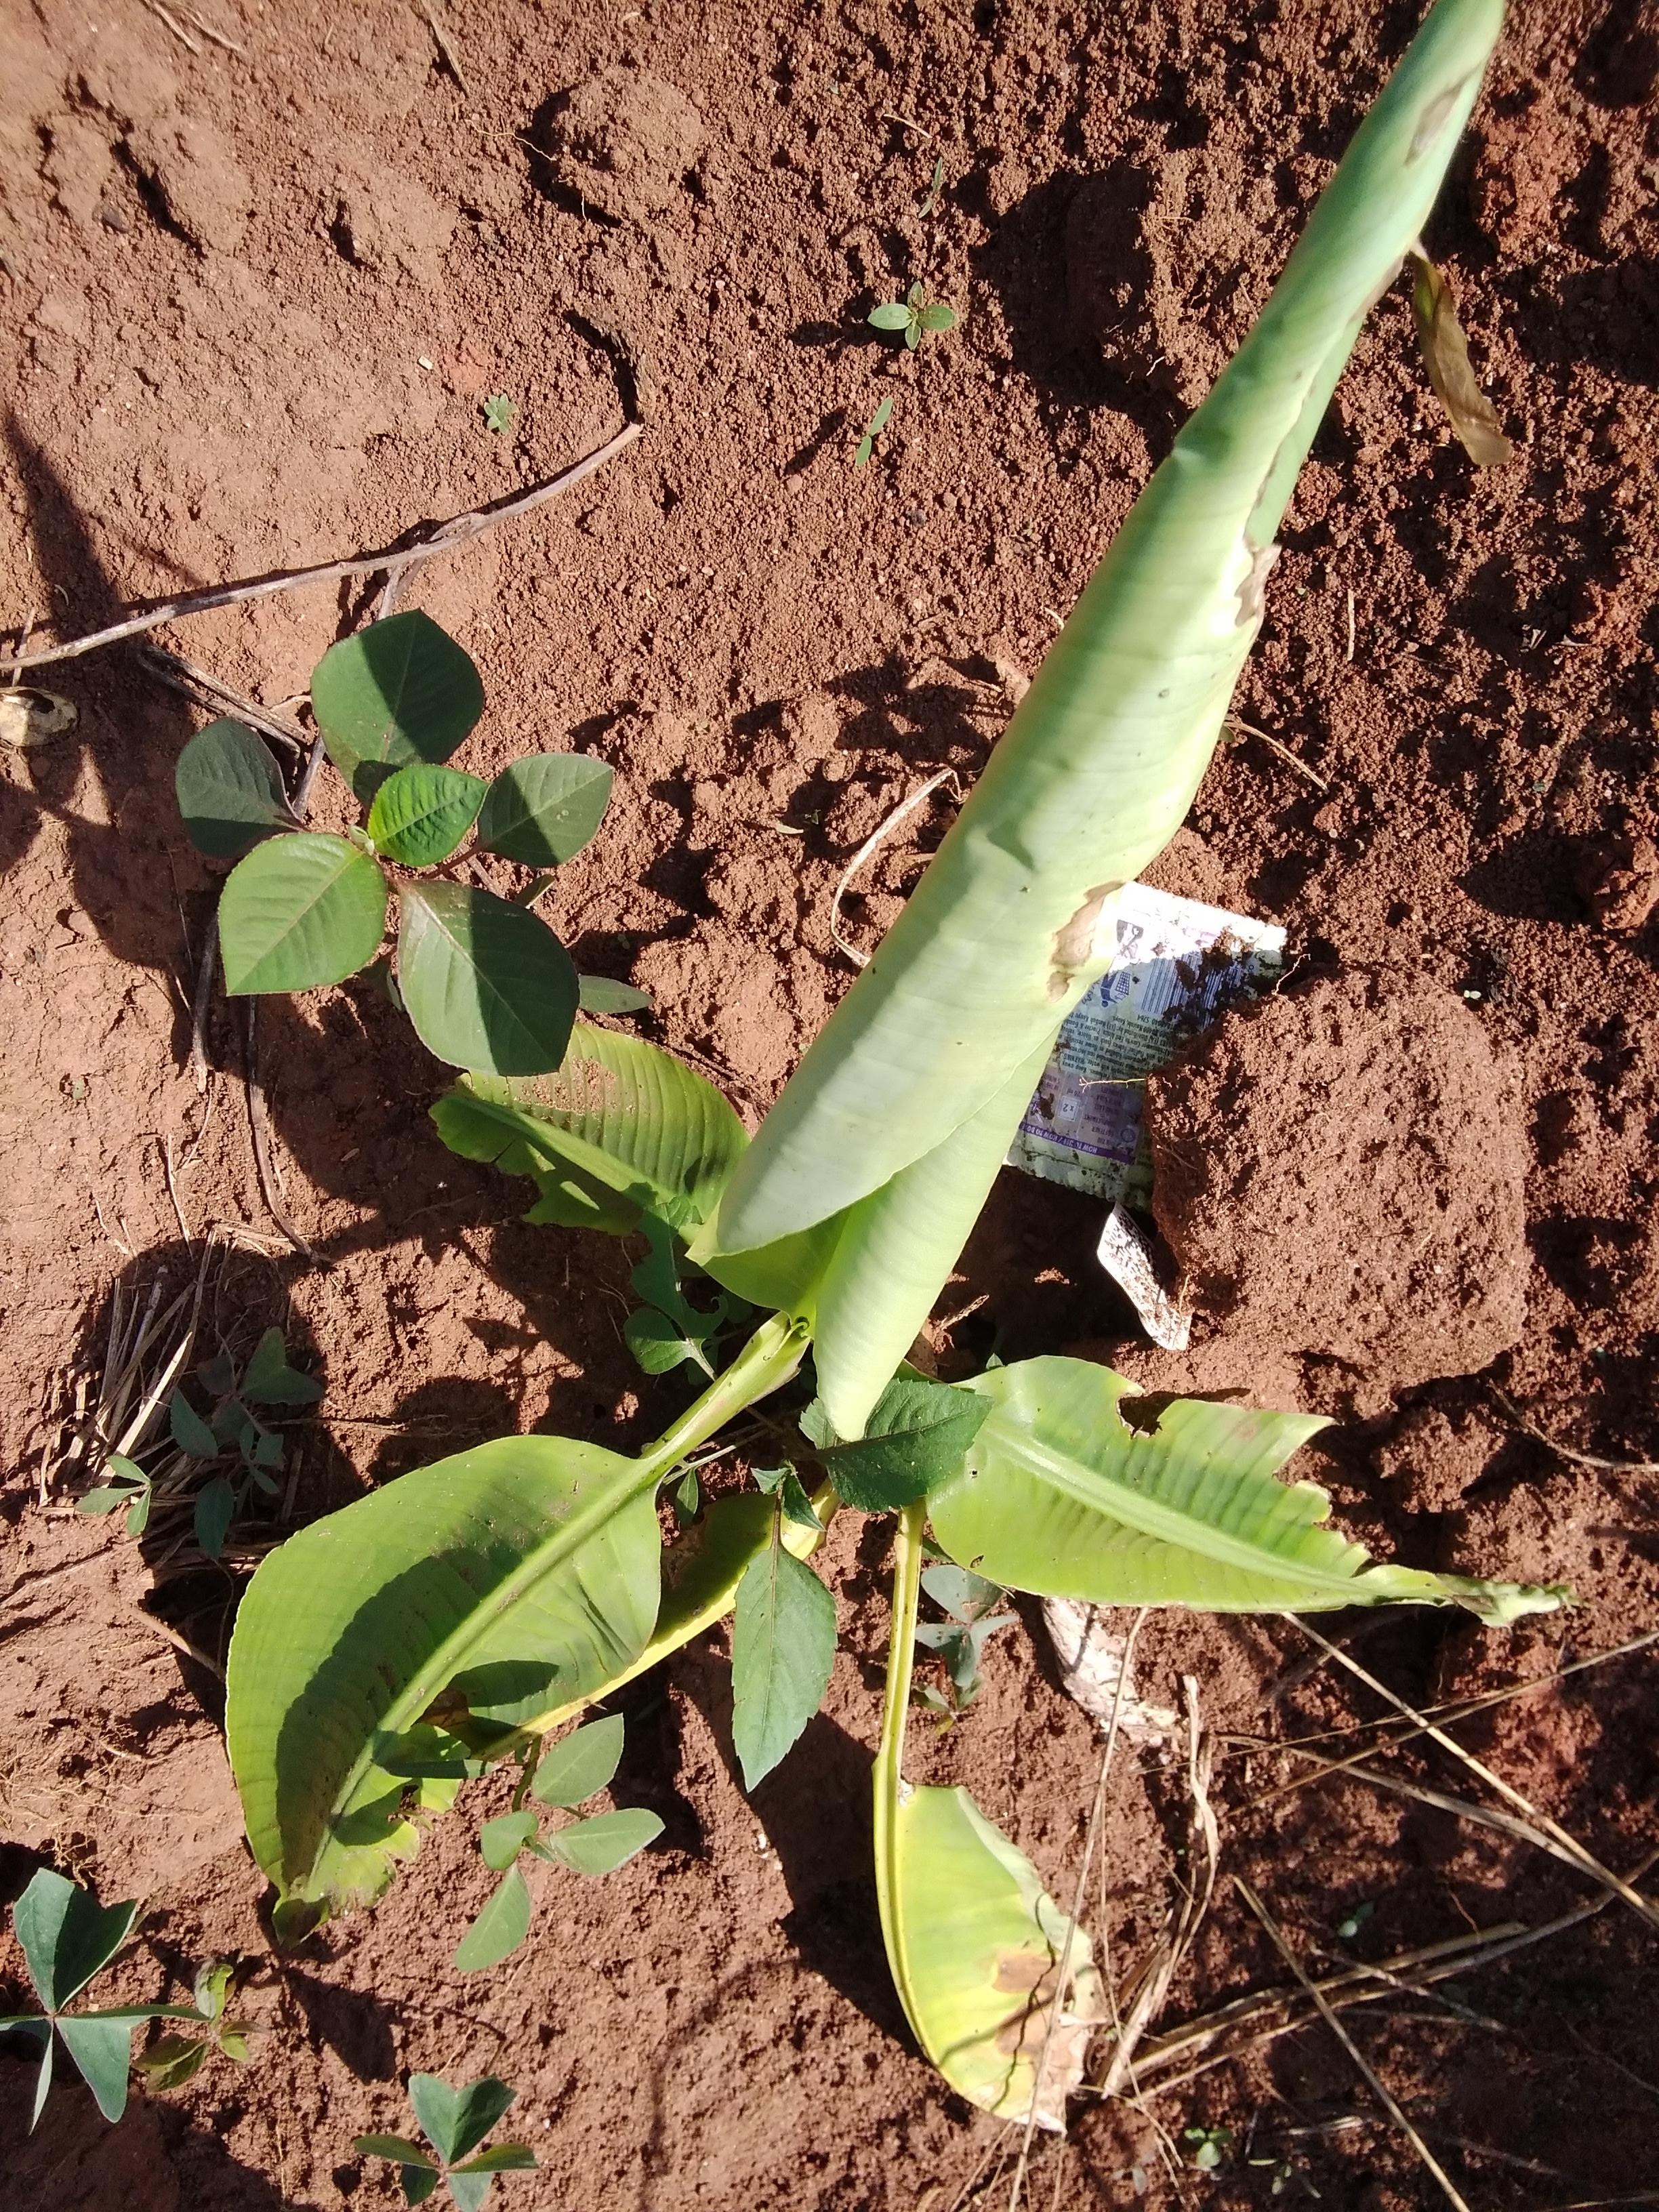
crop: banana
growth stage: vegetative
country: Tanzania
